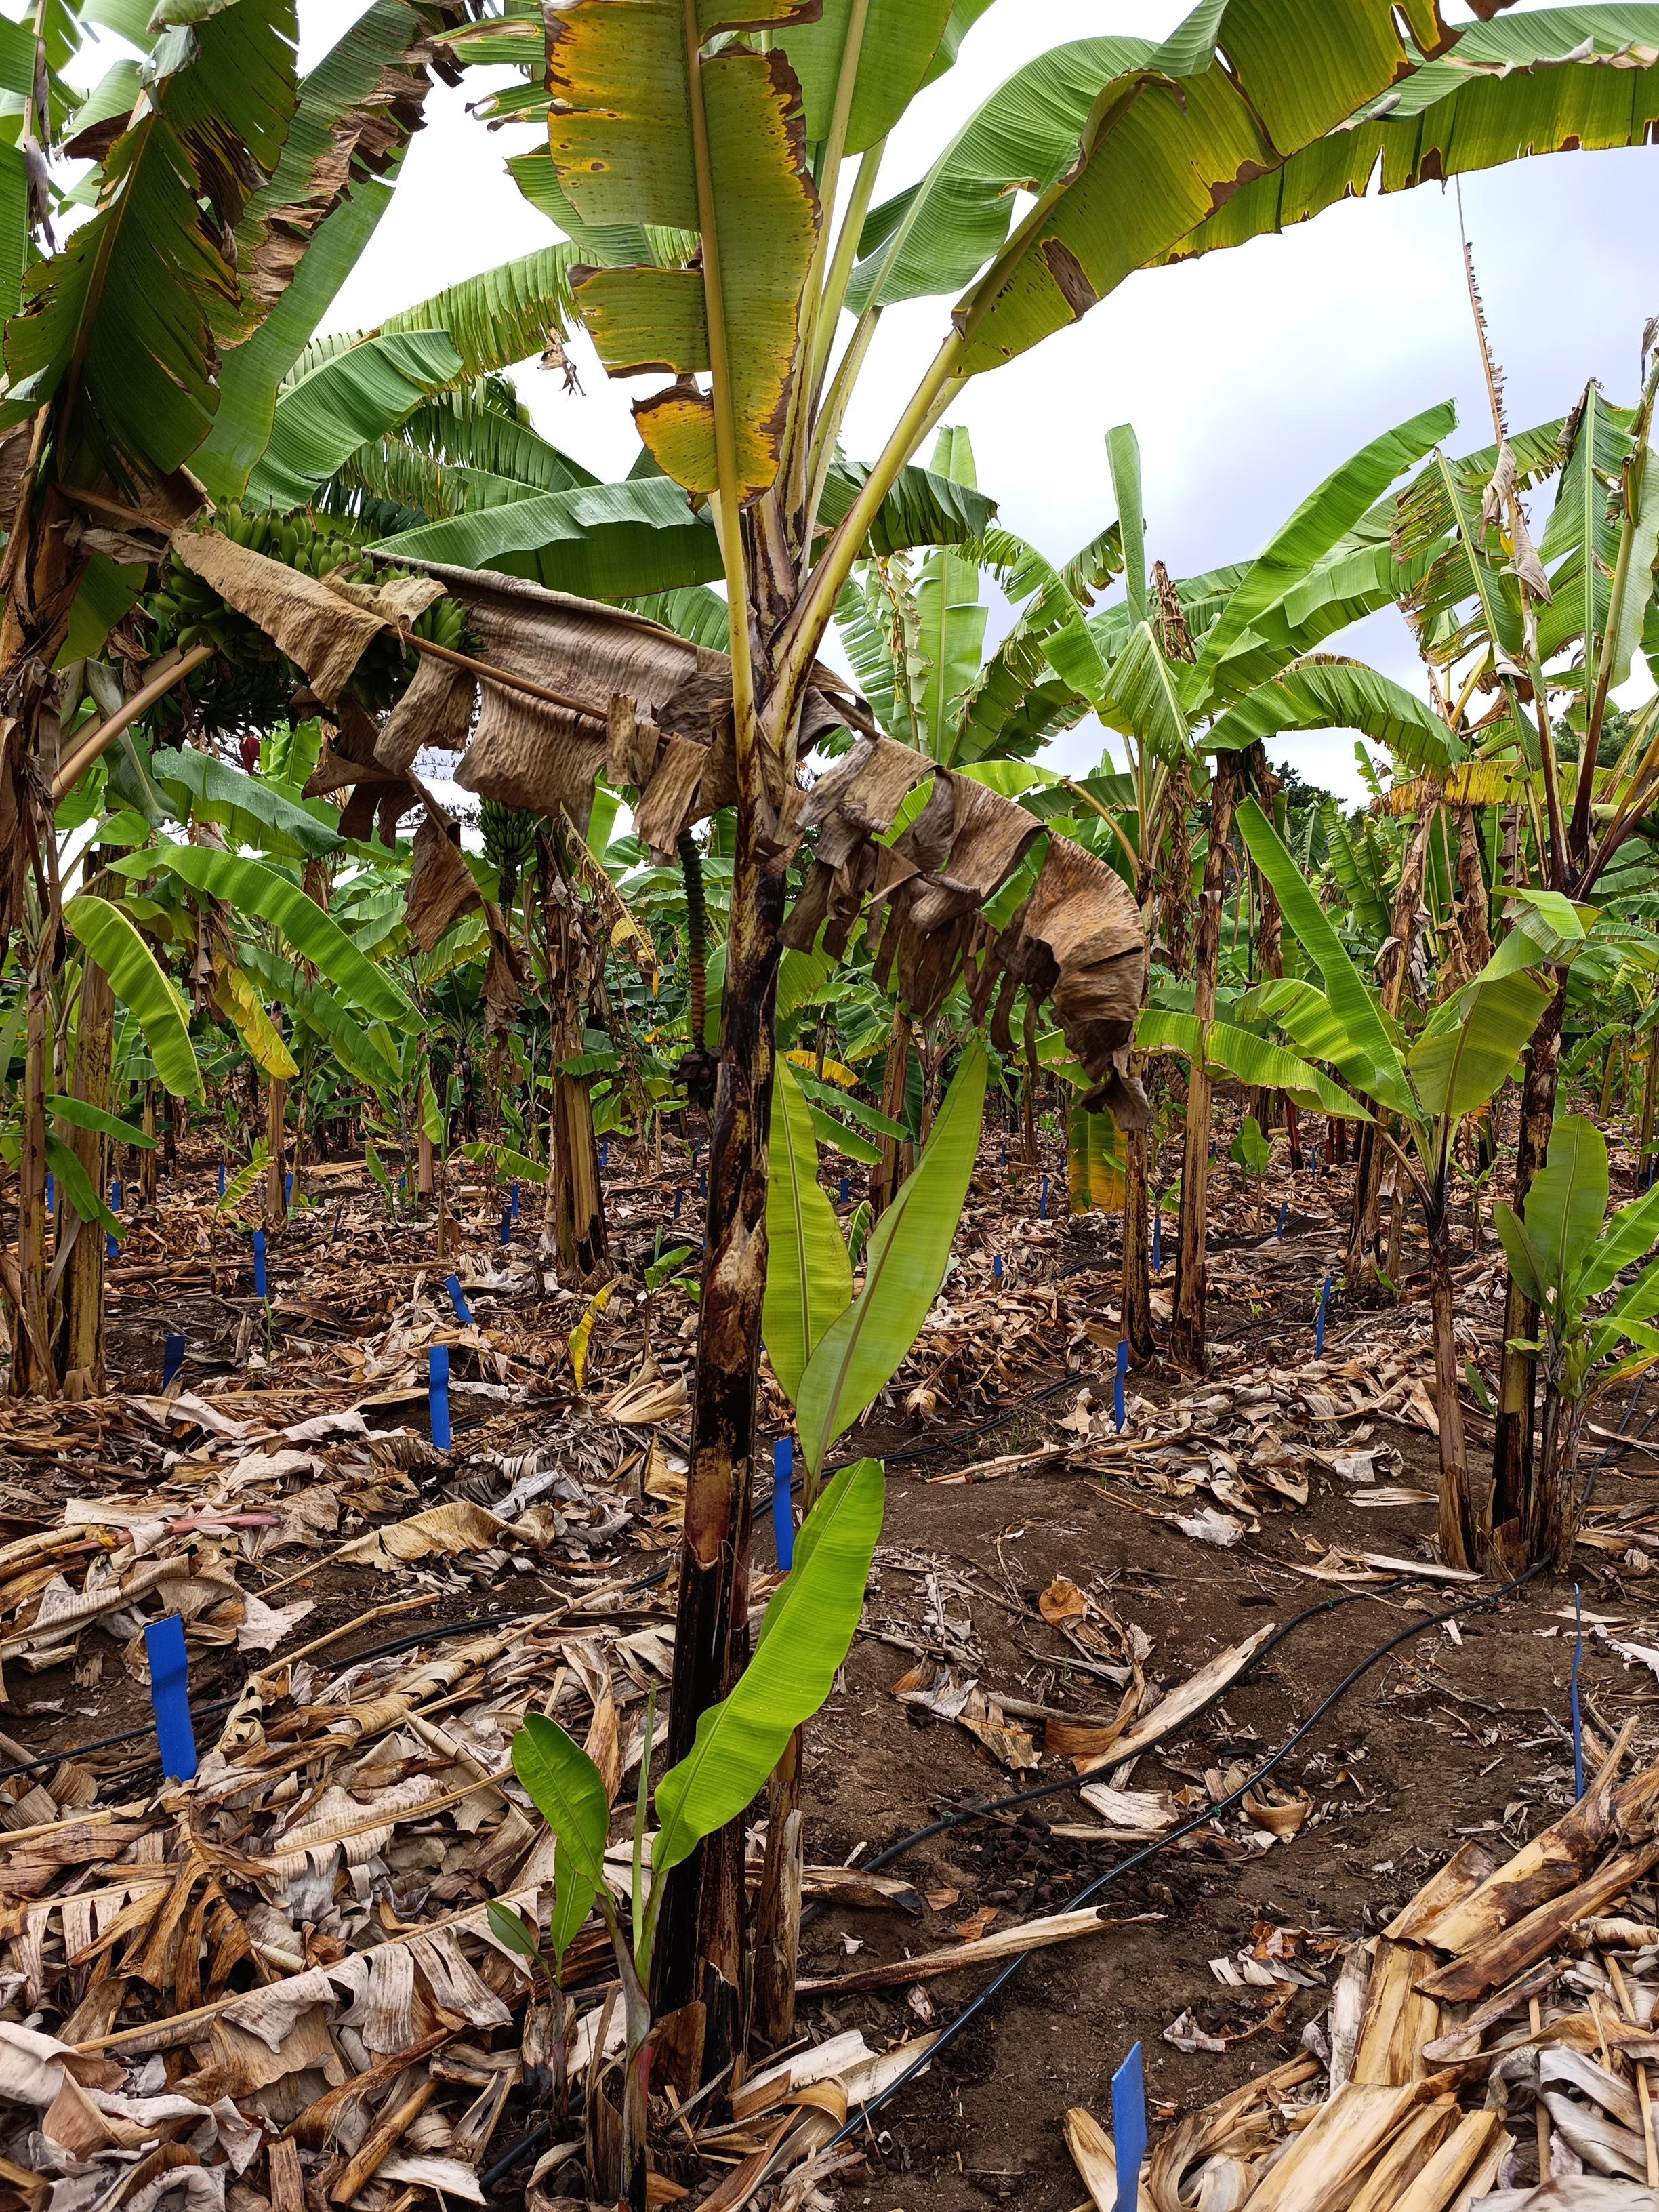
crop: banana
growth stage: vegetative
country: Tanzania
